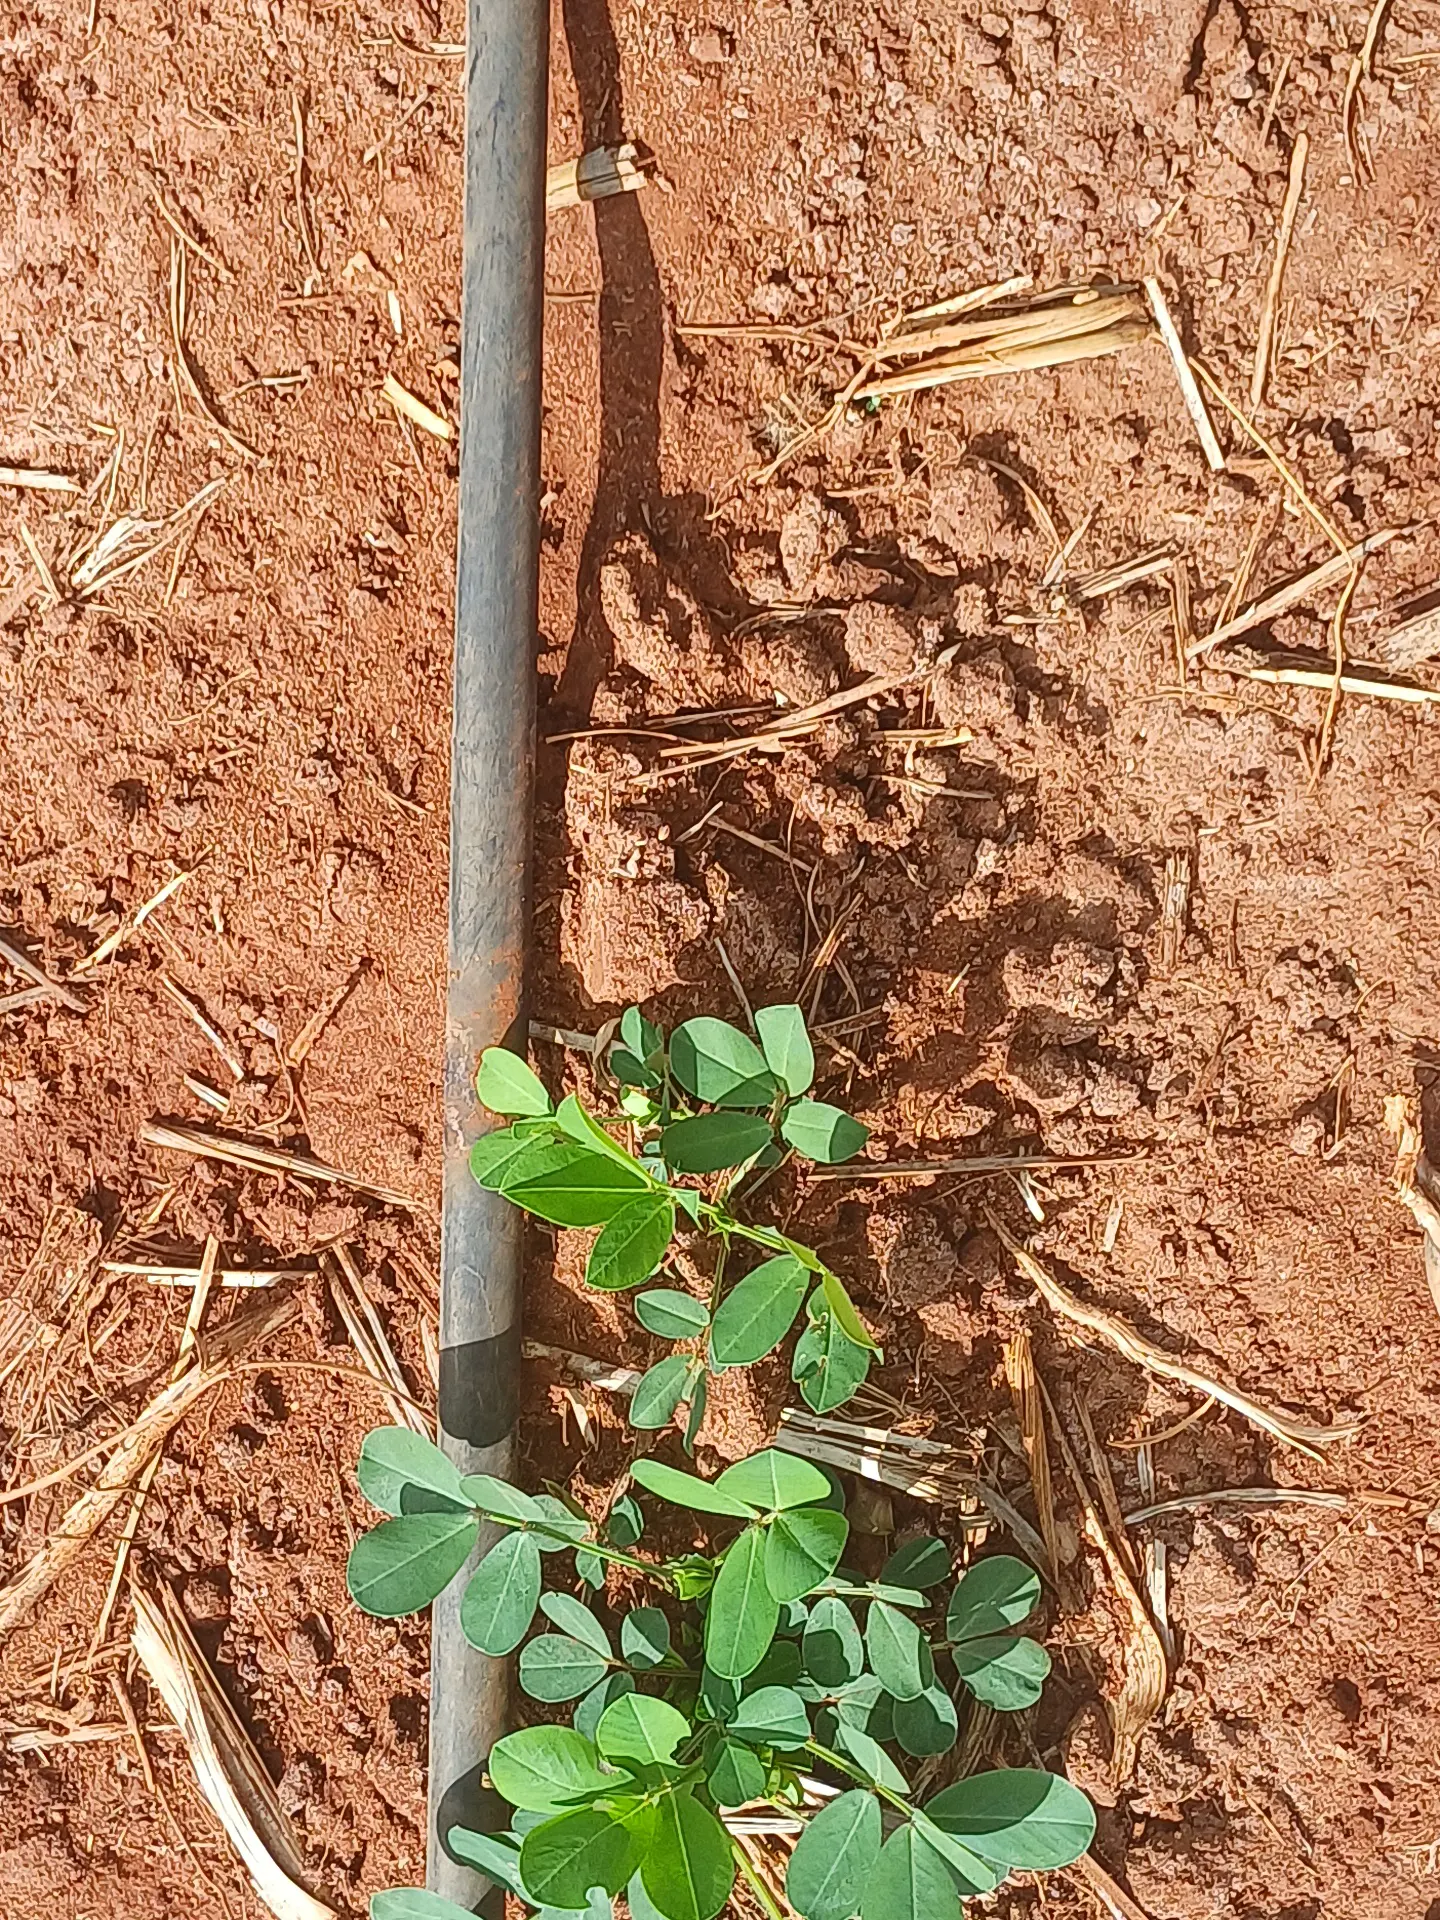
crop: groundnut
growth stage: vegetative
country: Kenya
